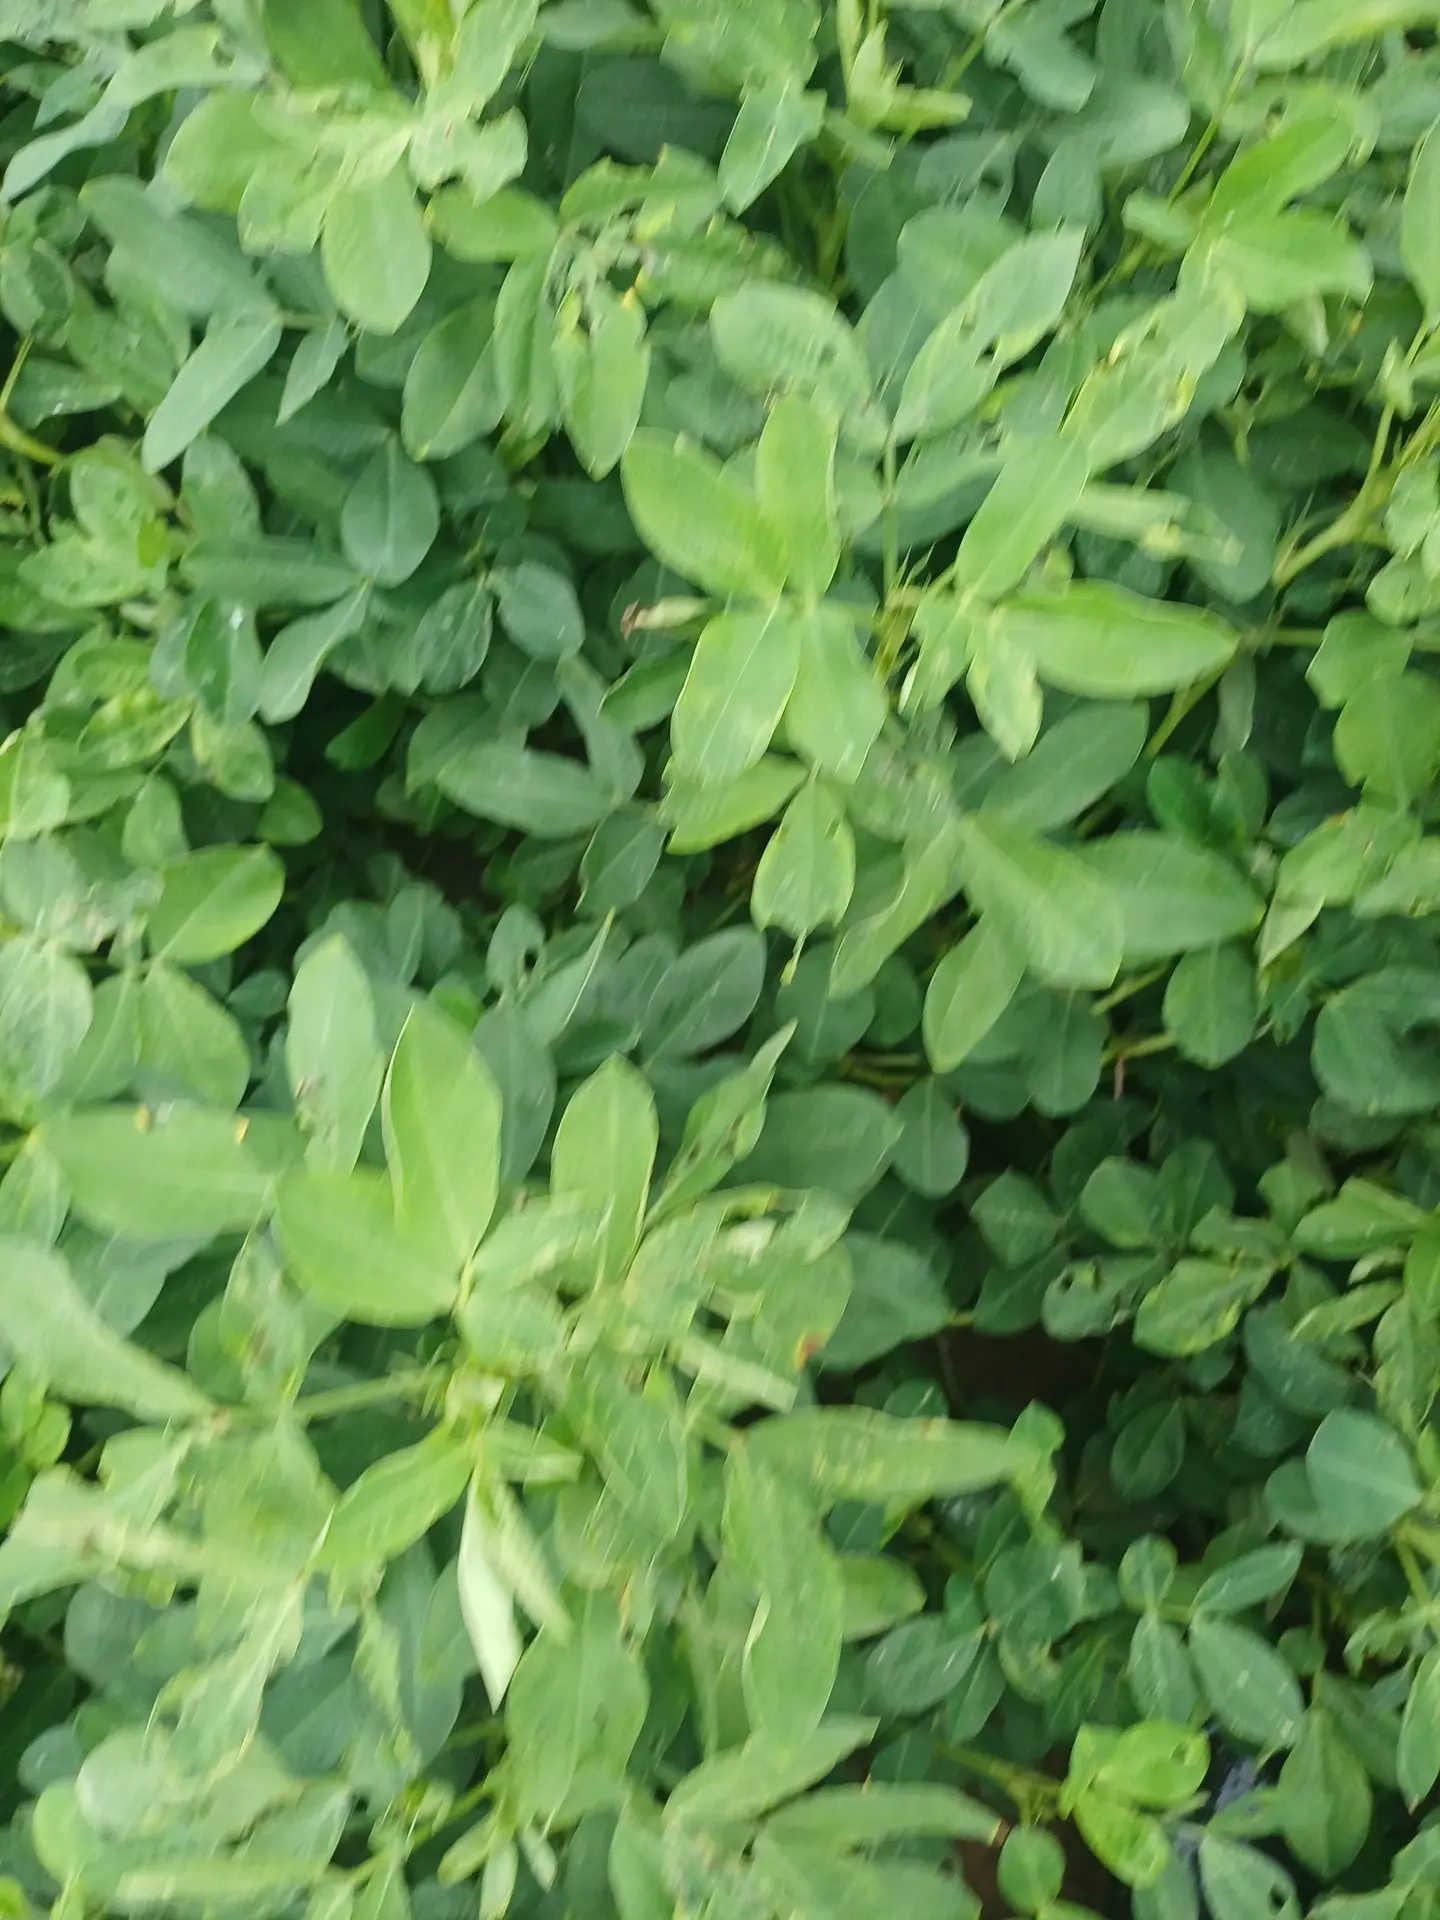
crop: groundnut
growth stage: pegging
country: Kenya
